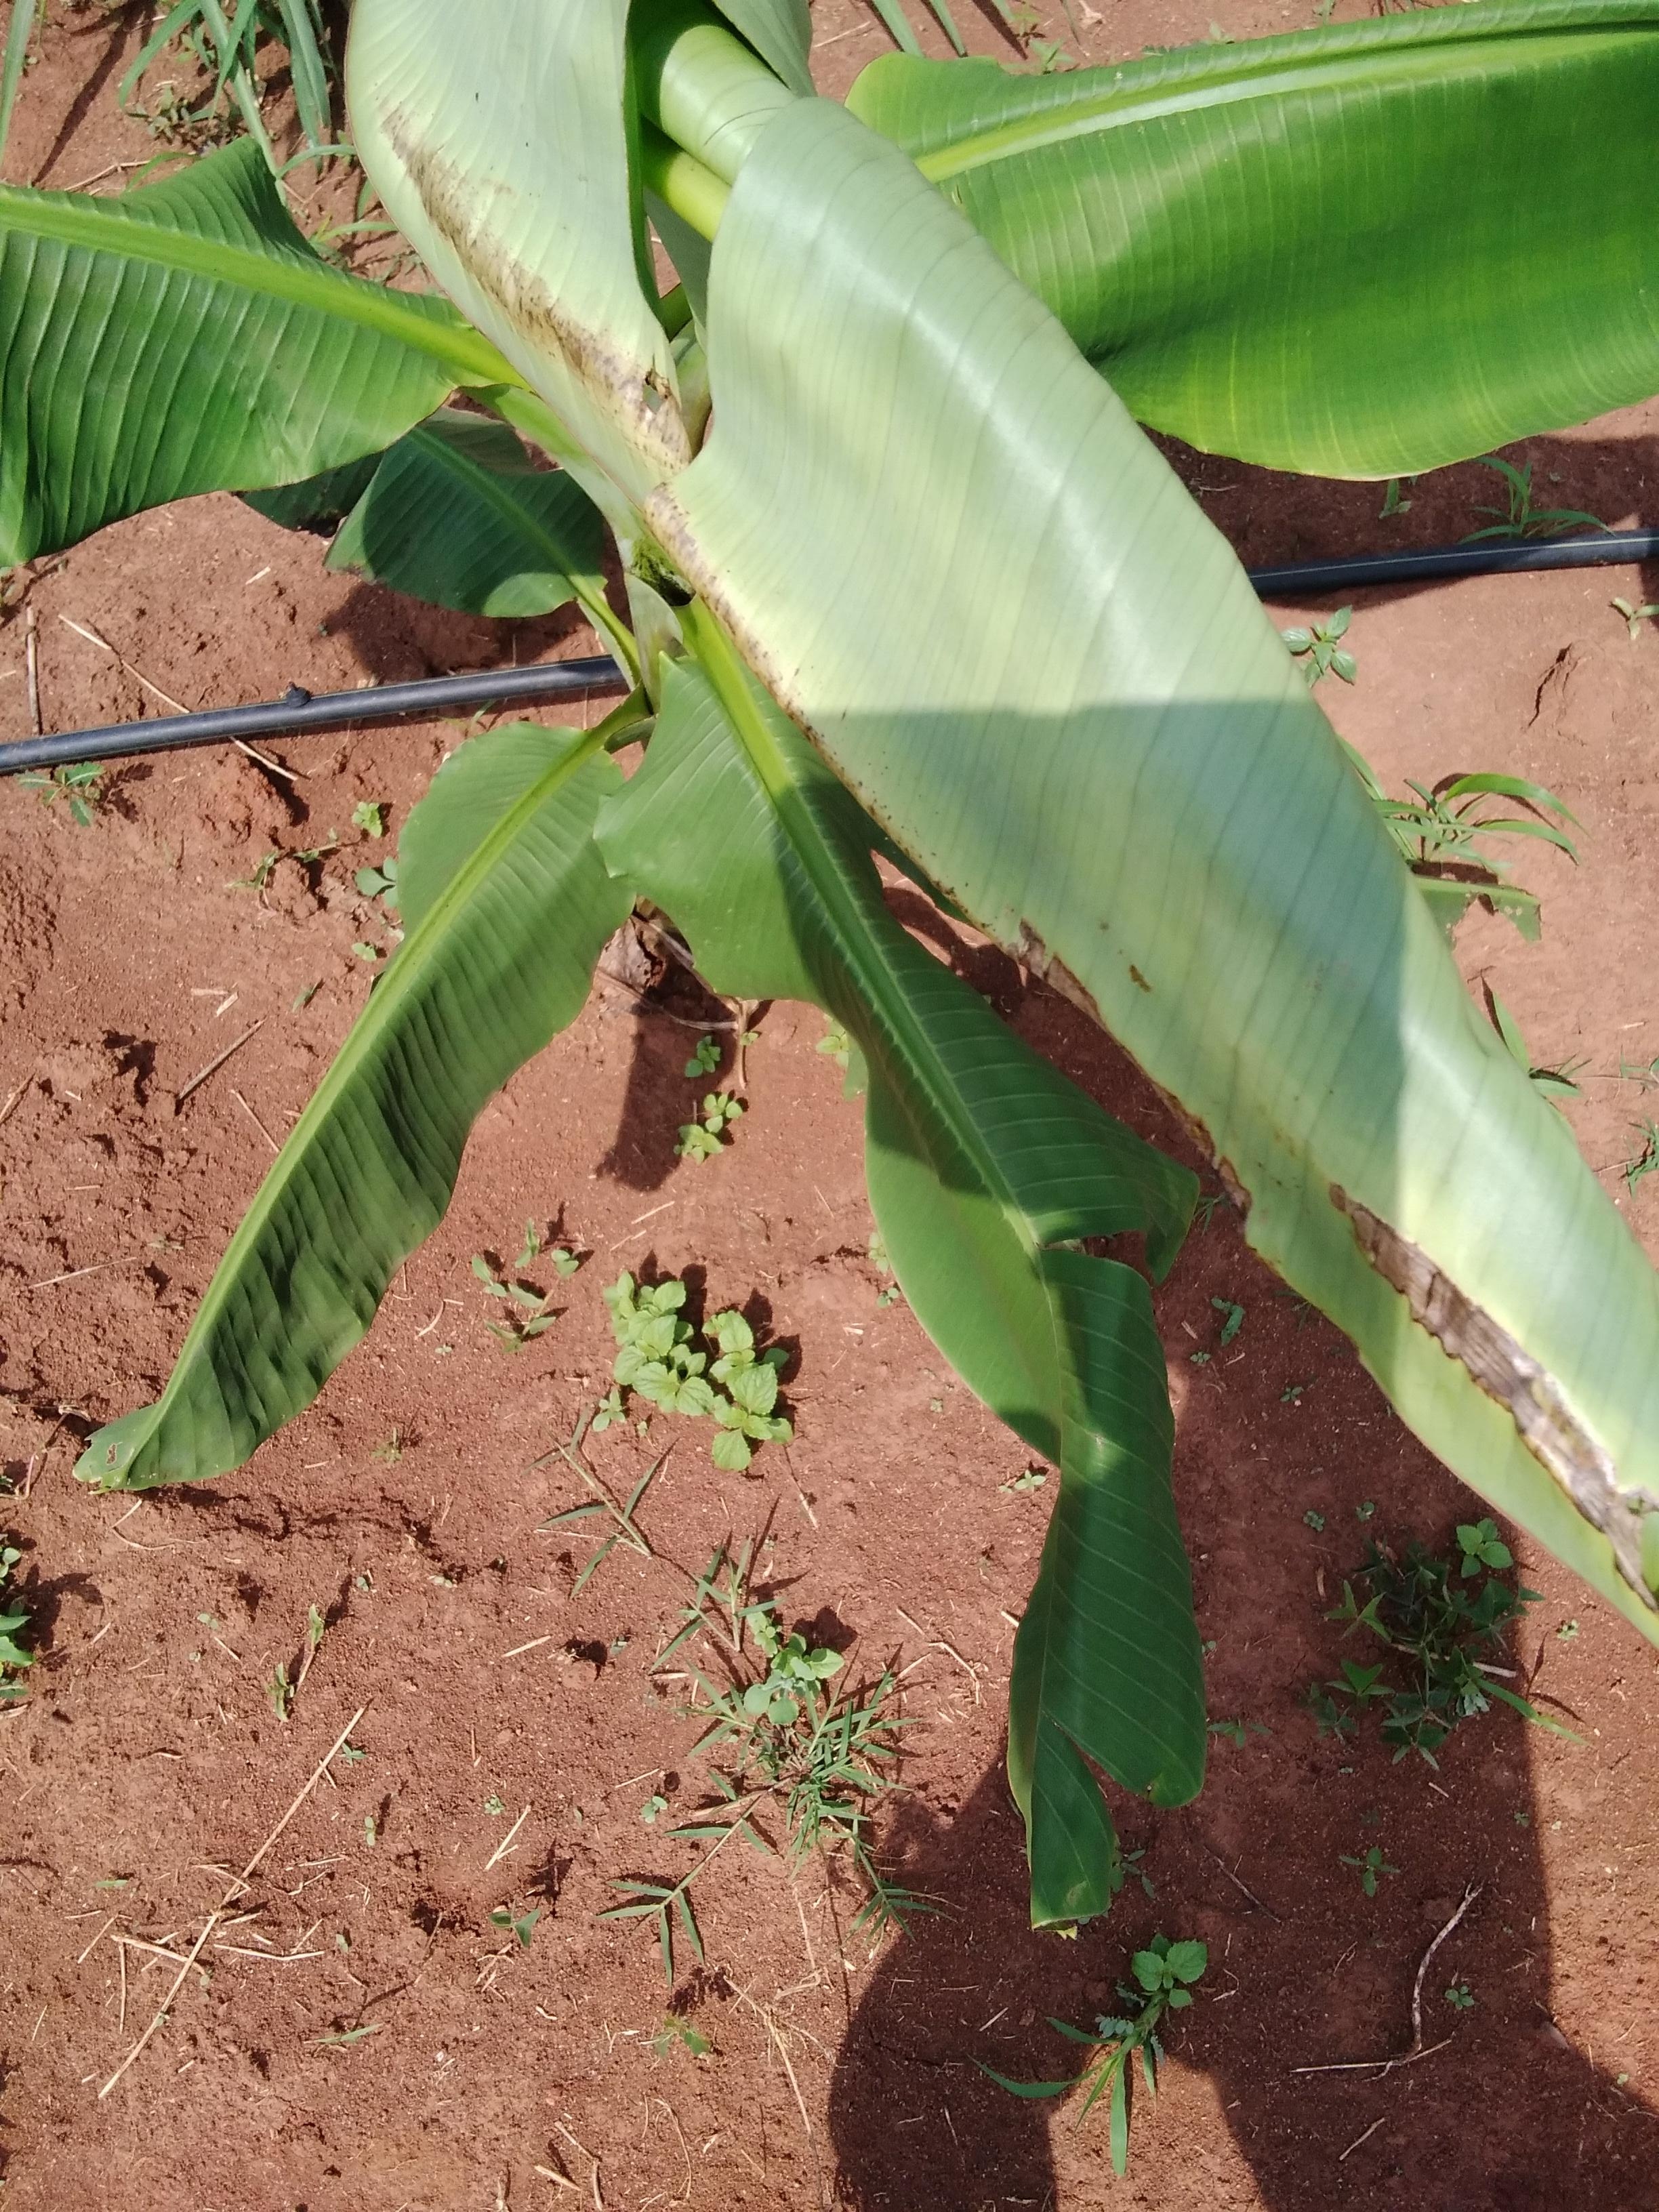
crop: banana
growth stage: vegetative
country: Uganda
